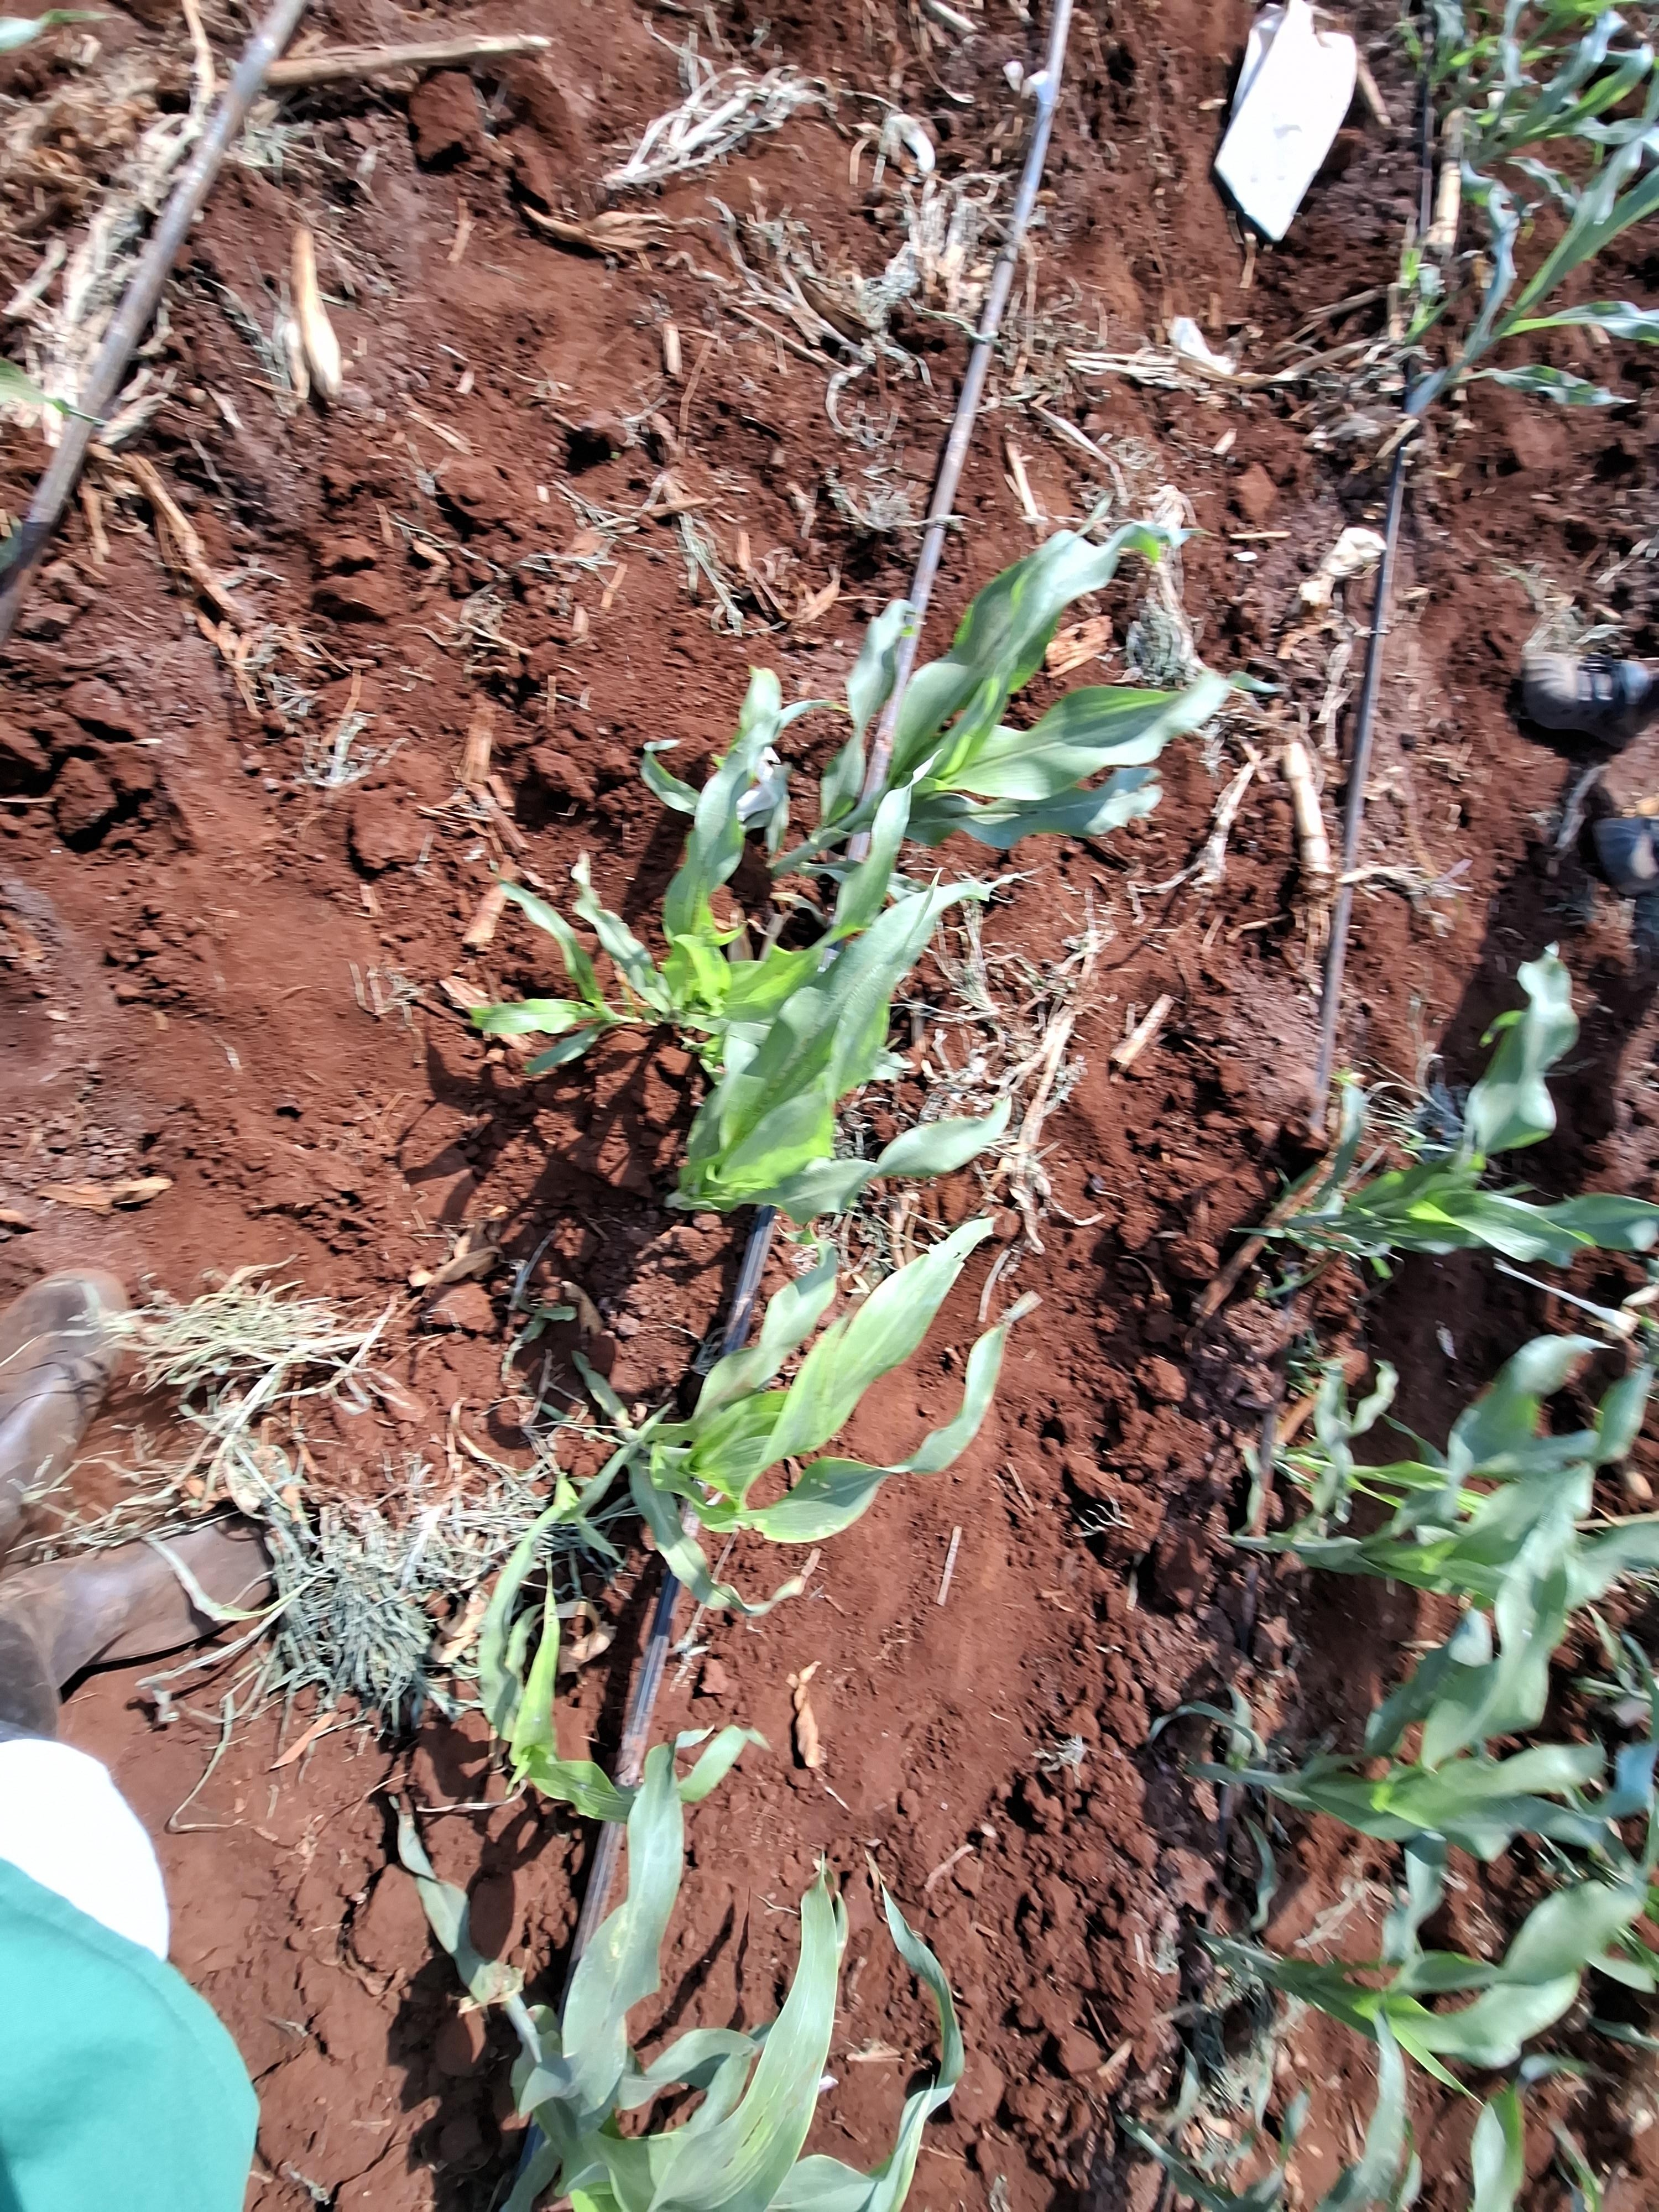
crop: sorghum
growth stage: vegetative
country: Kenya
